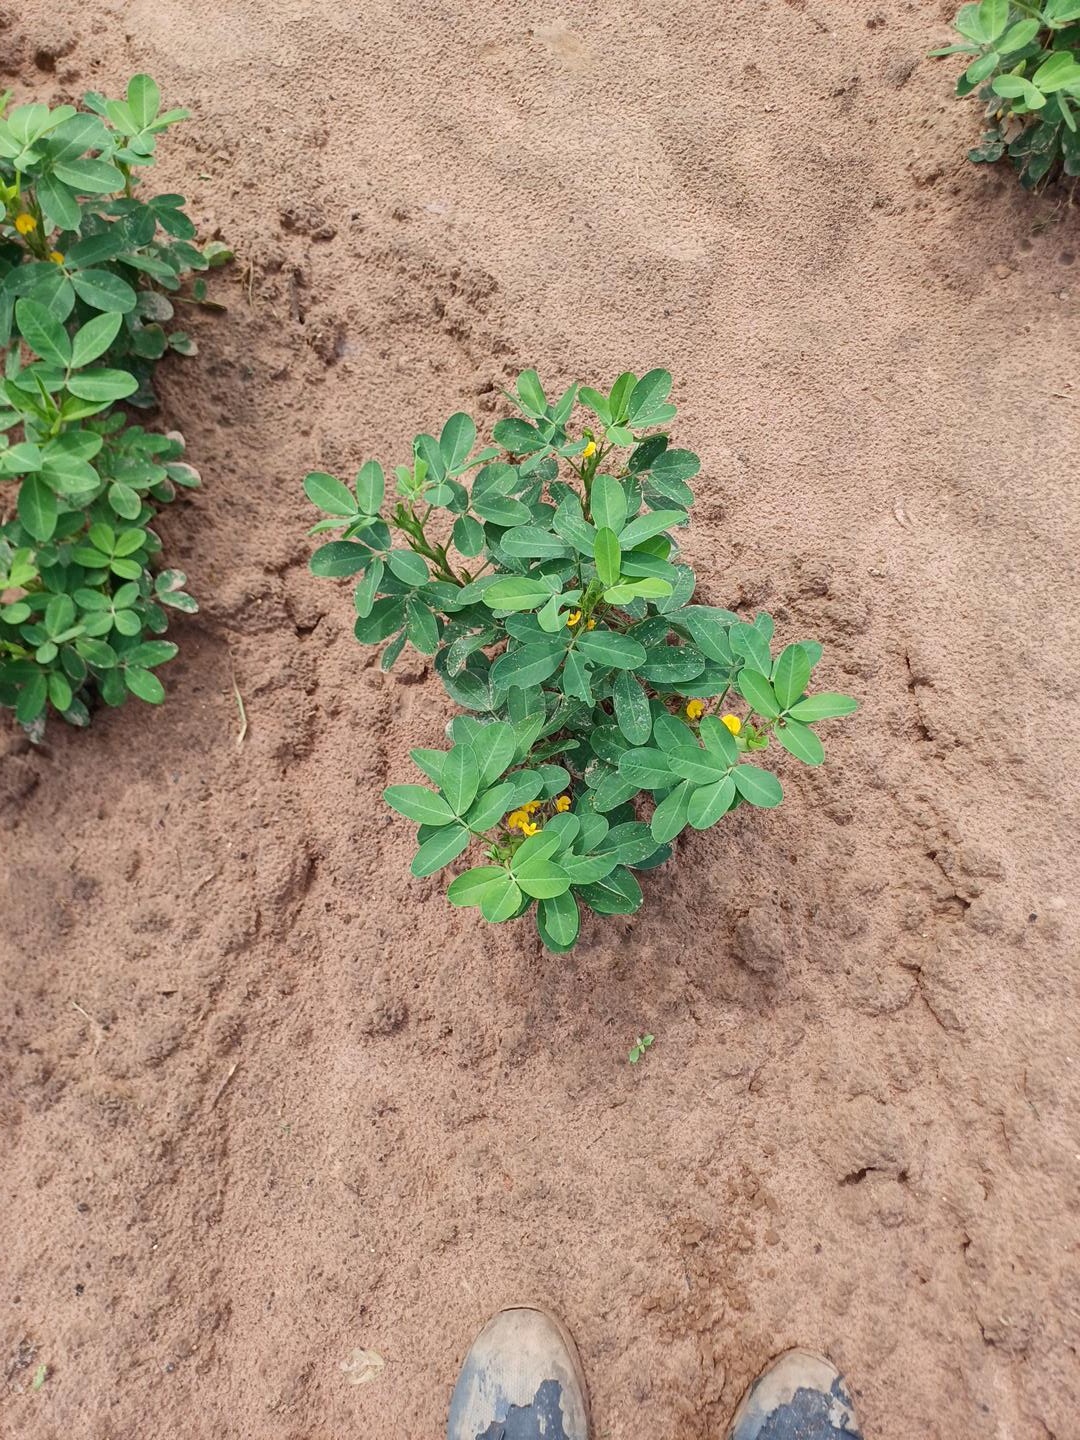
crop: groundnut
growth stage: flowering
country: Senegal
